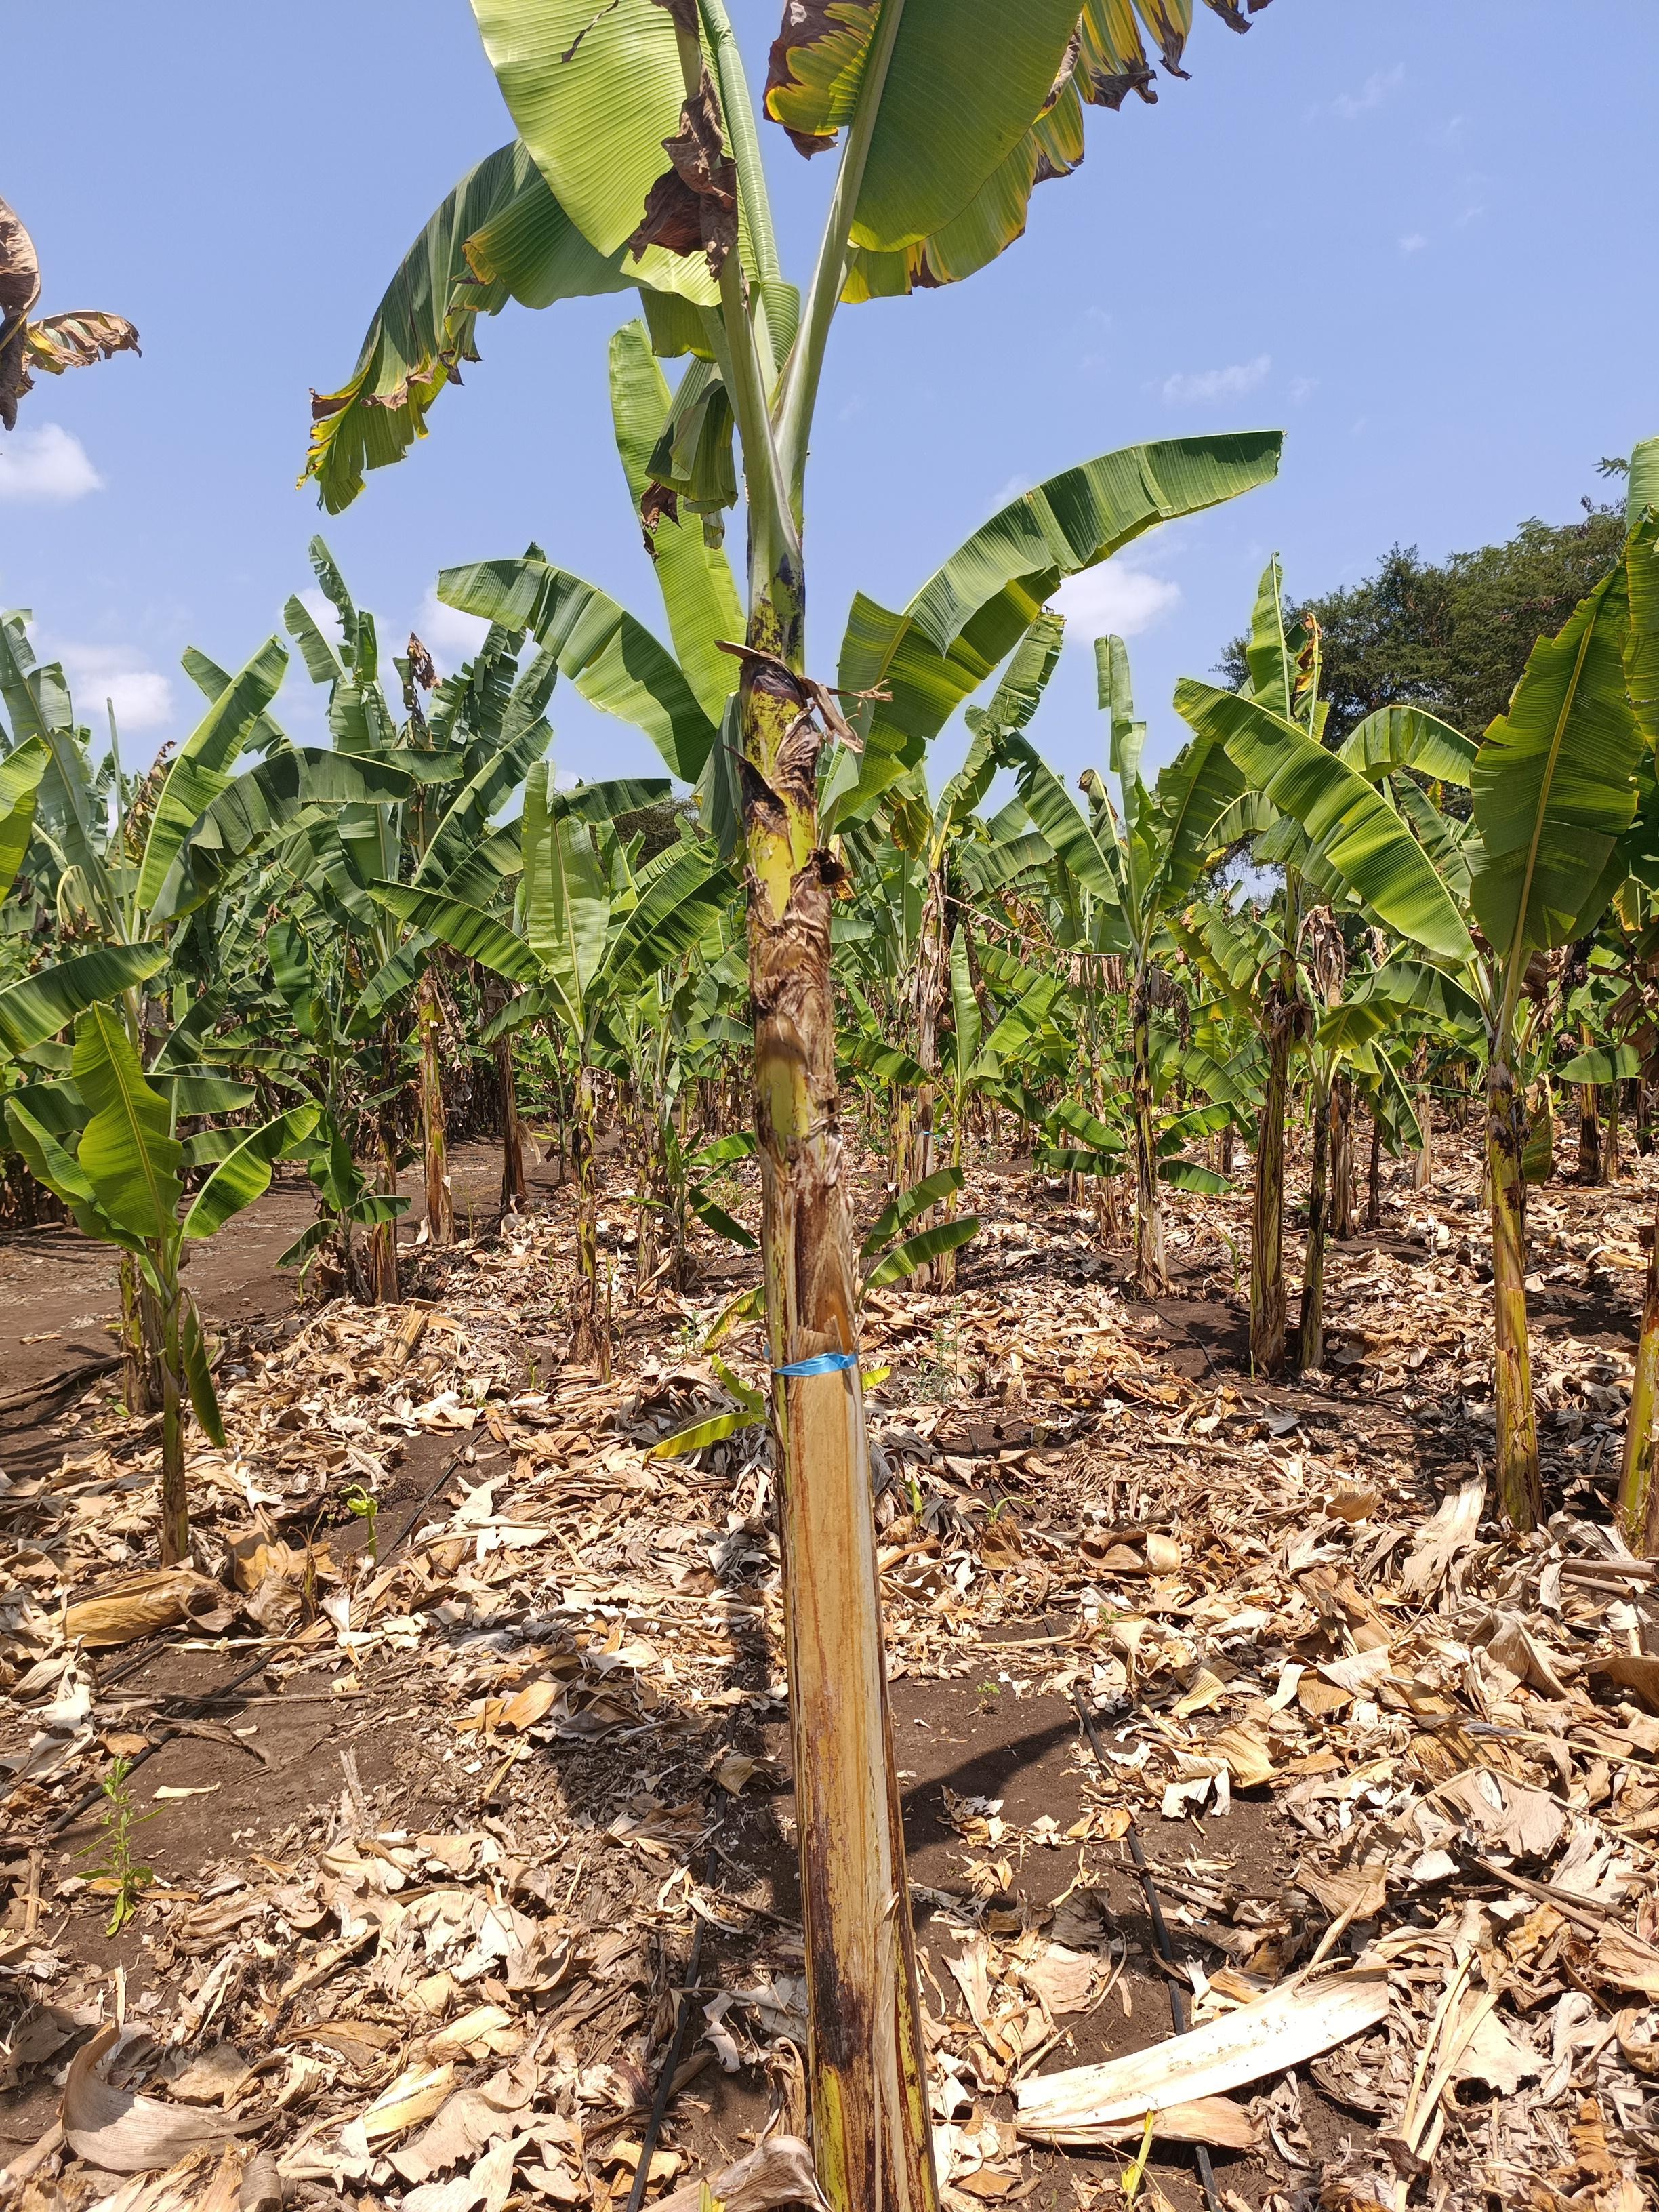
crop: banana
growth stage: vegetative
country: Tanzania
